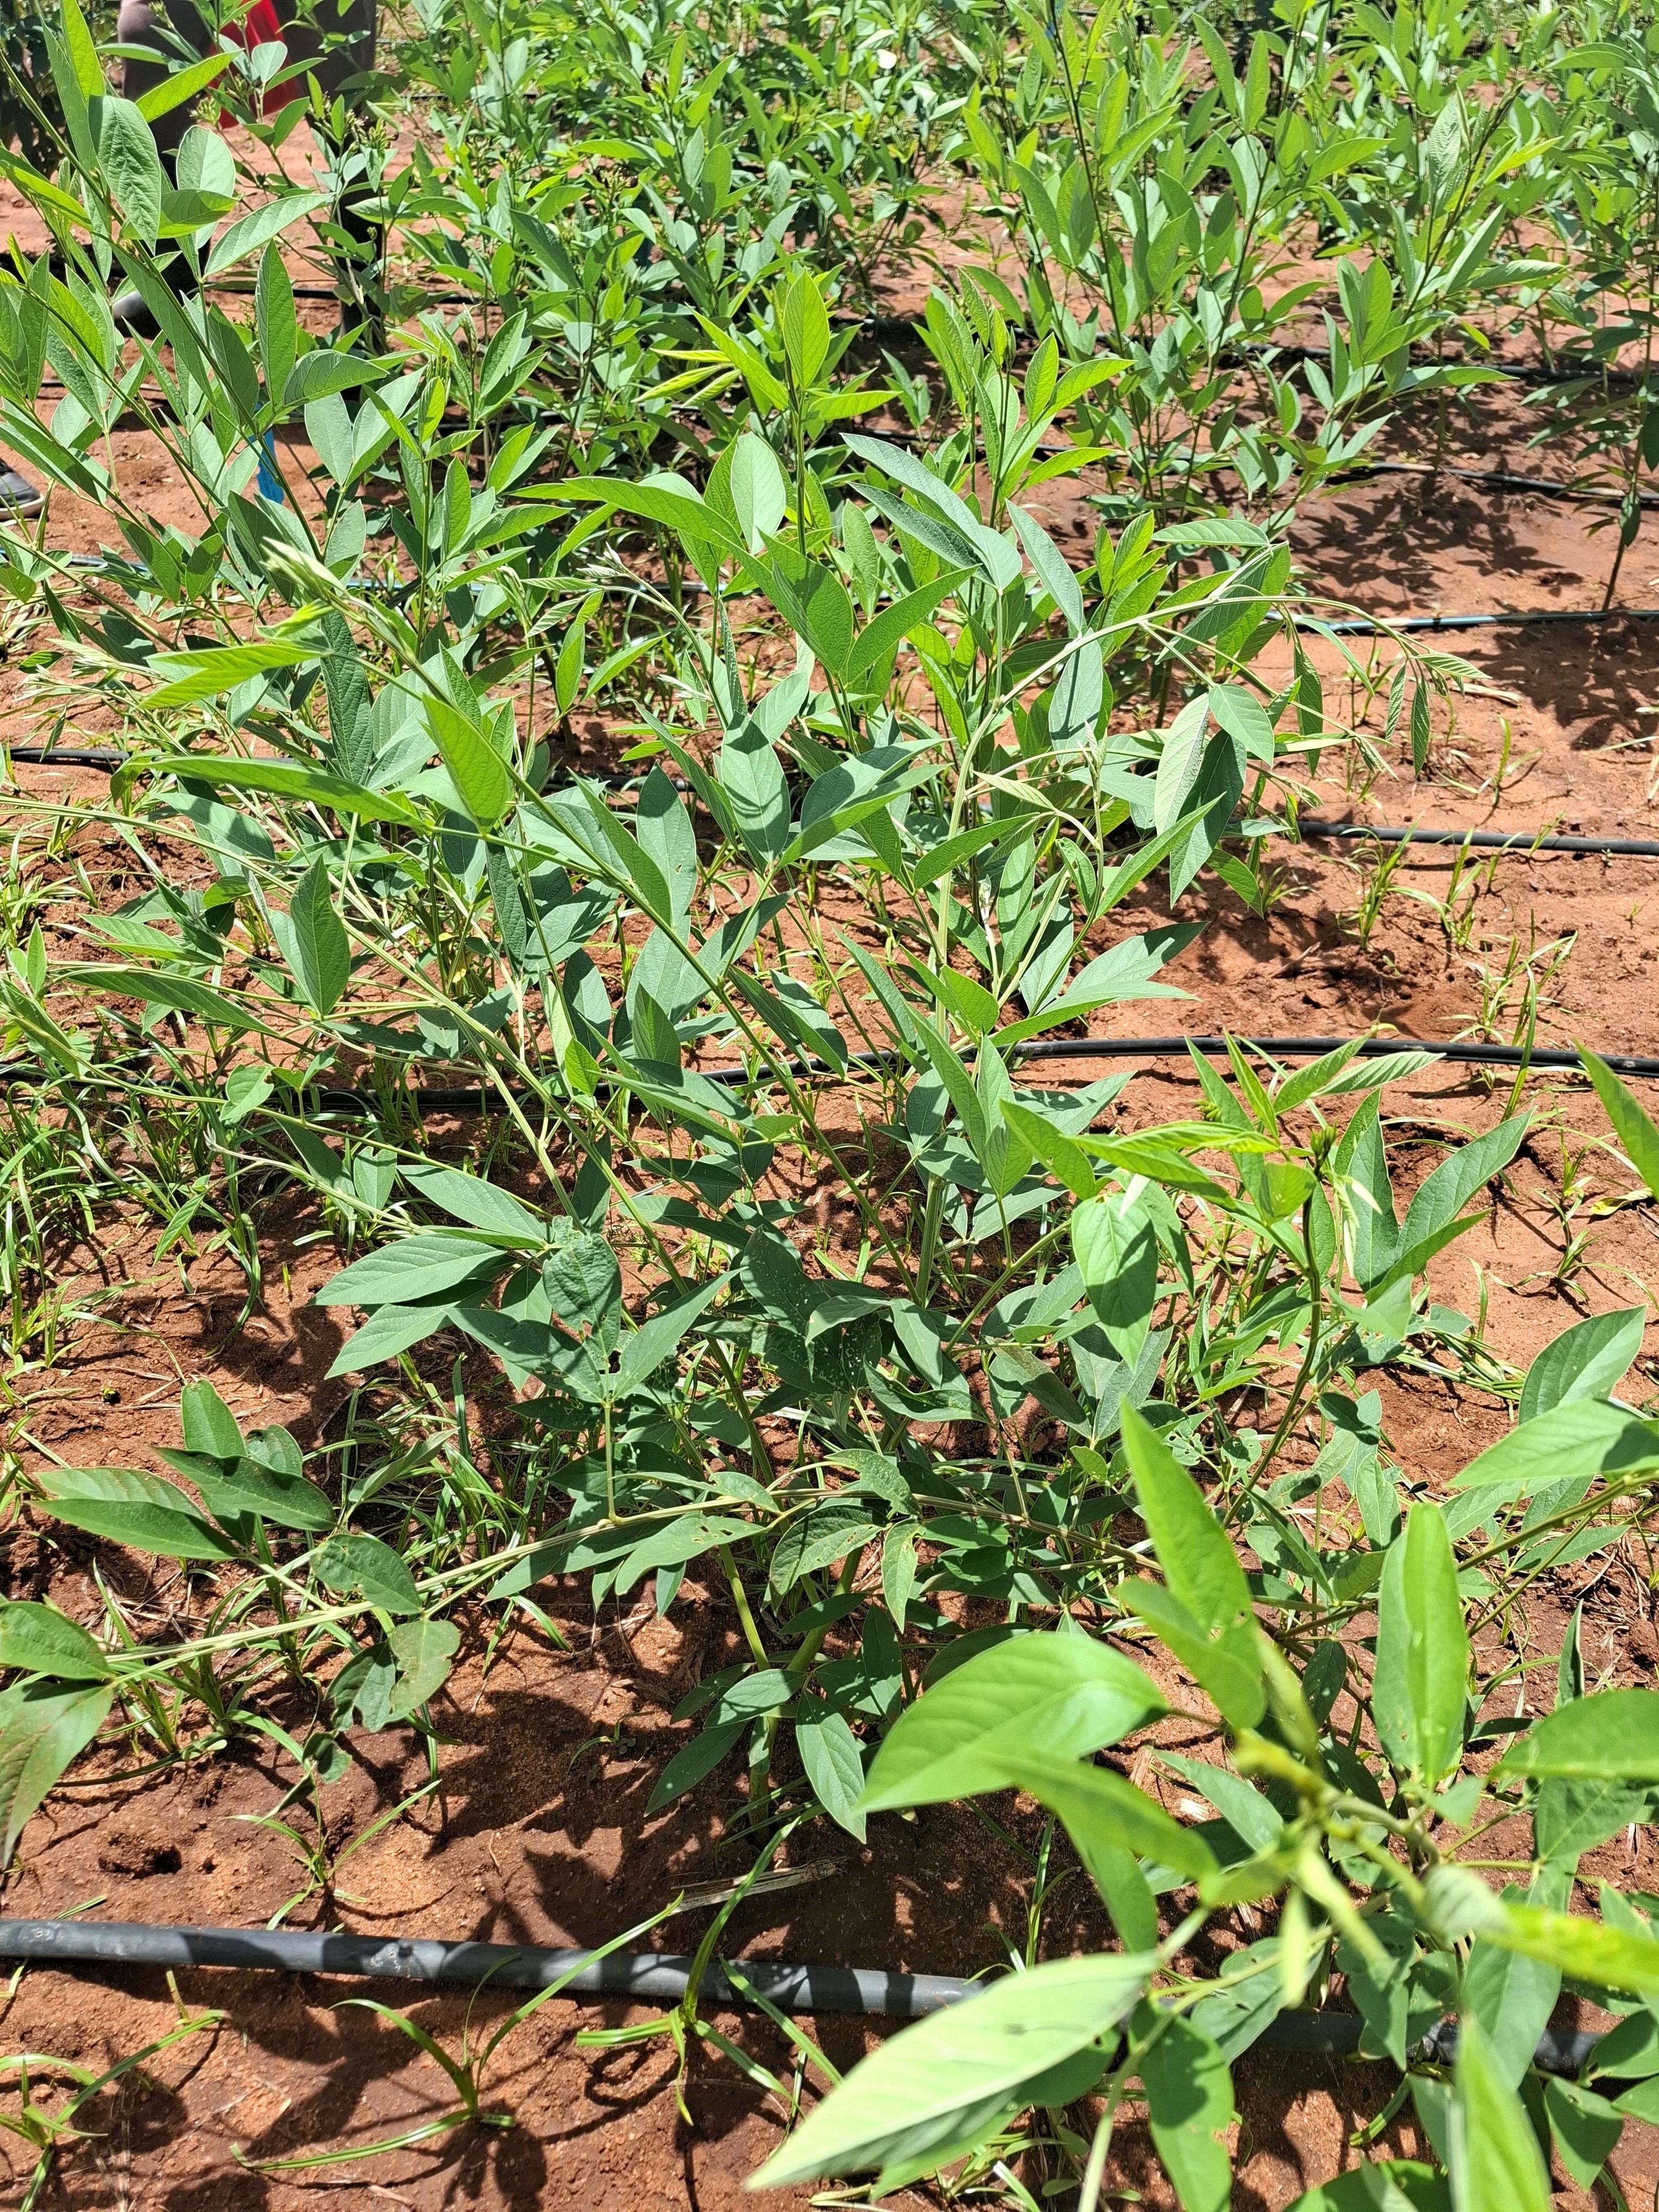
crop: pigeonpea
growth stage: flowering
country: Kenya
